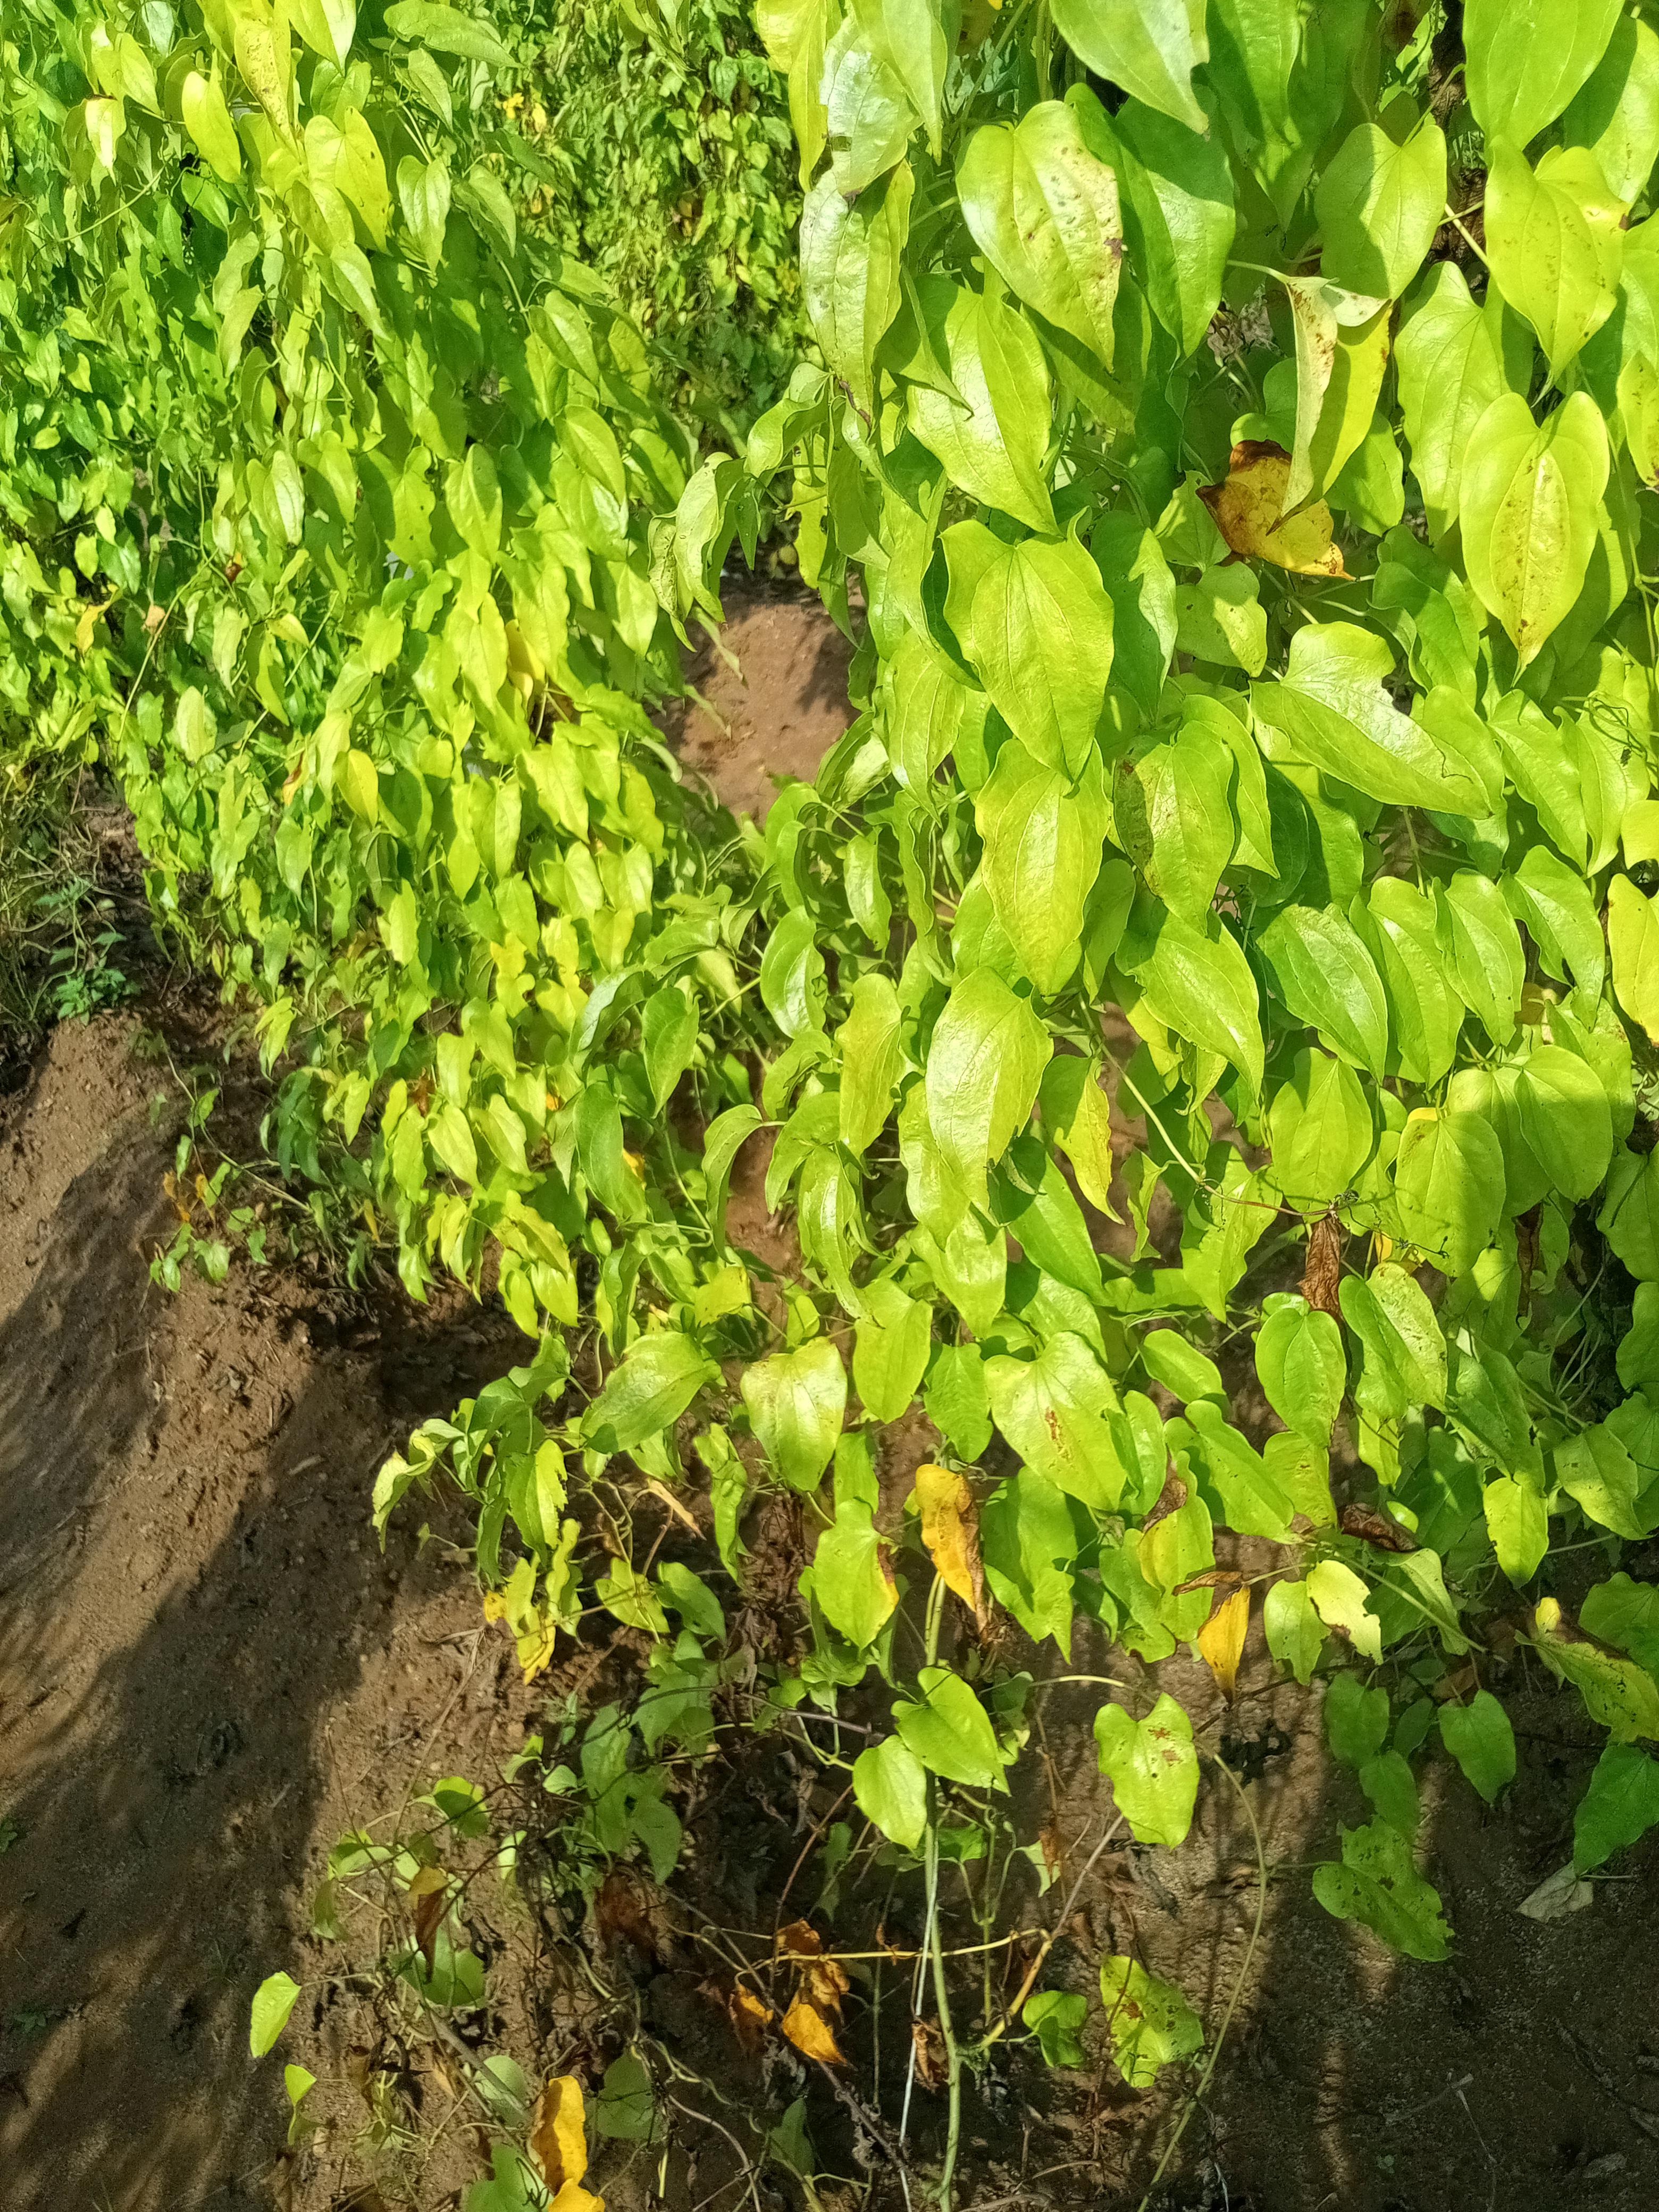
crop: yam
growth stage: maturity
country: Nigeria
